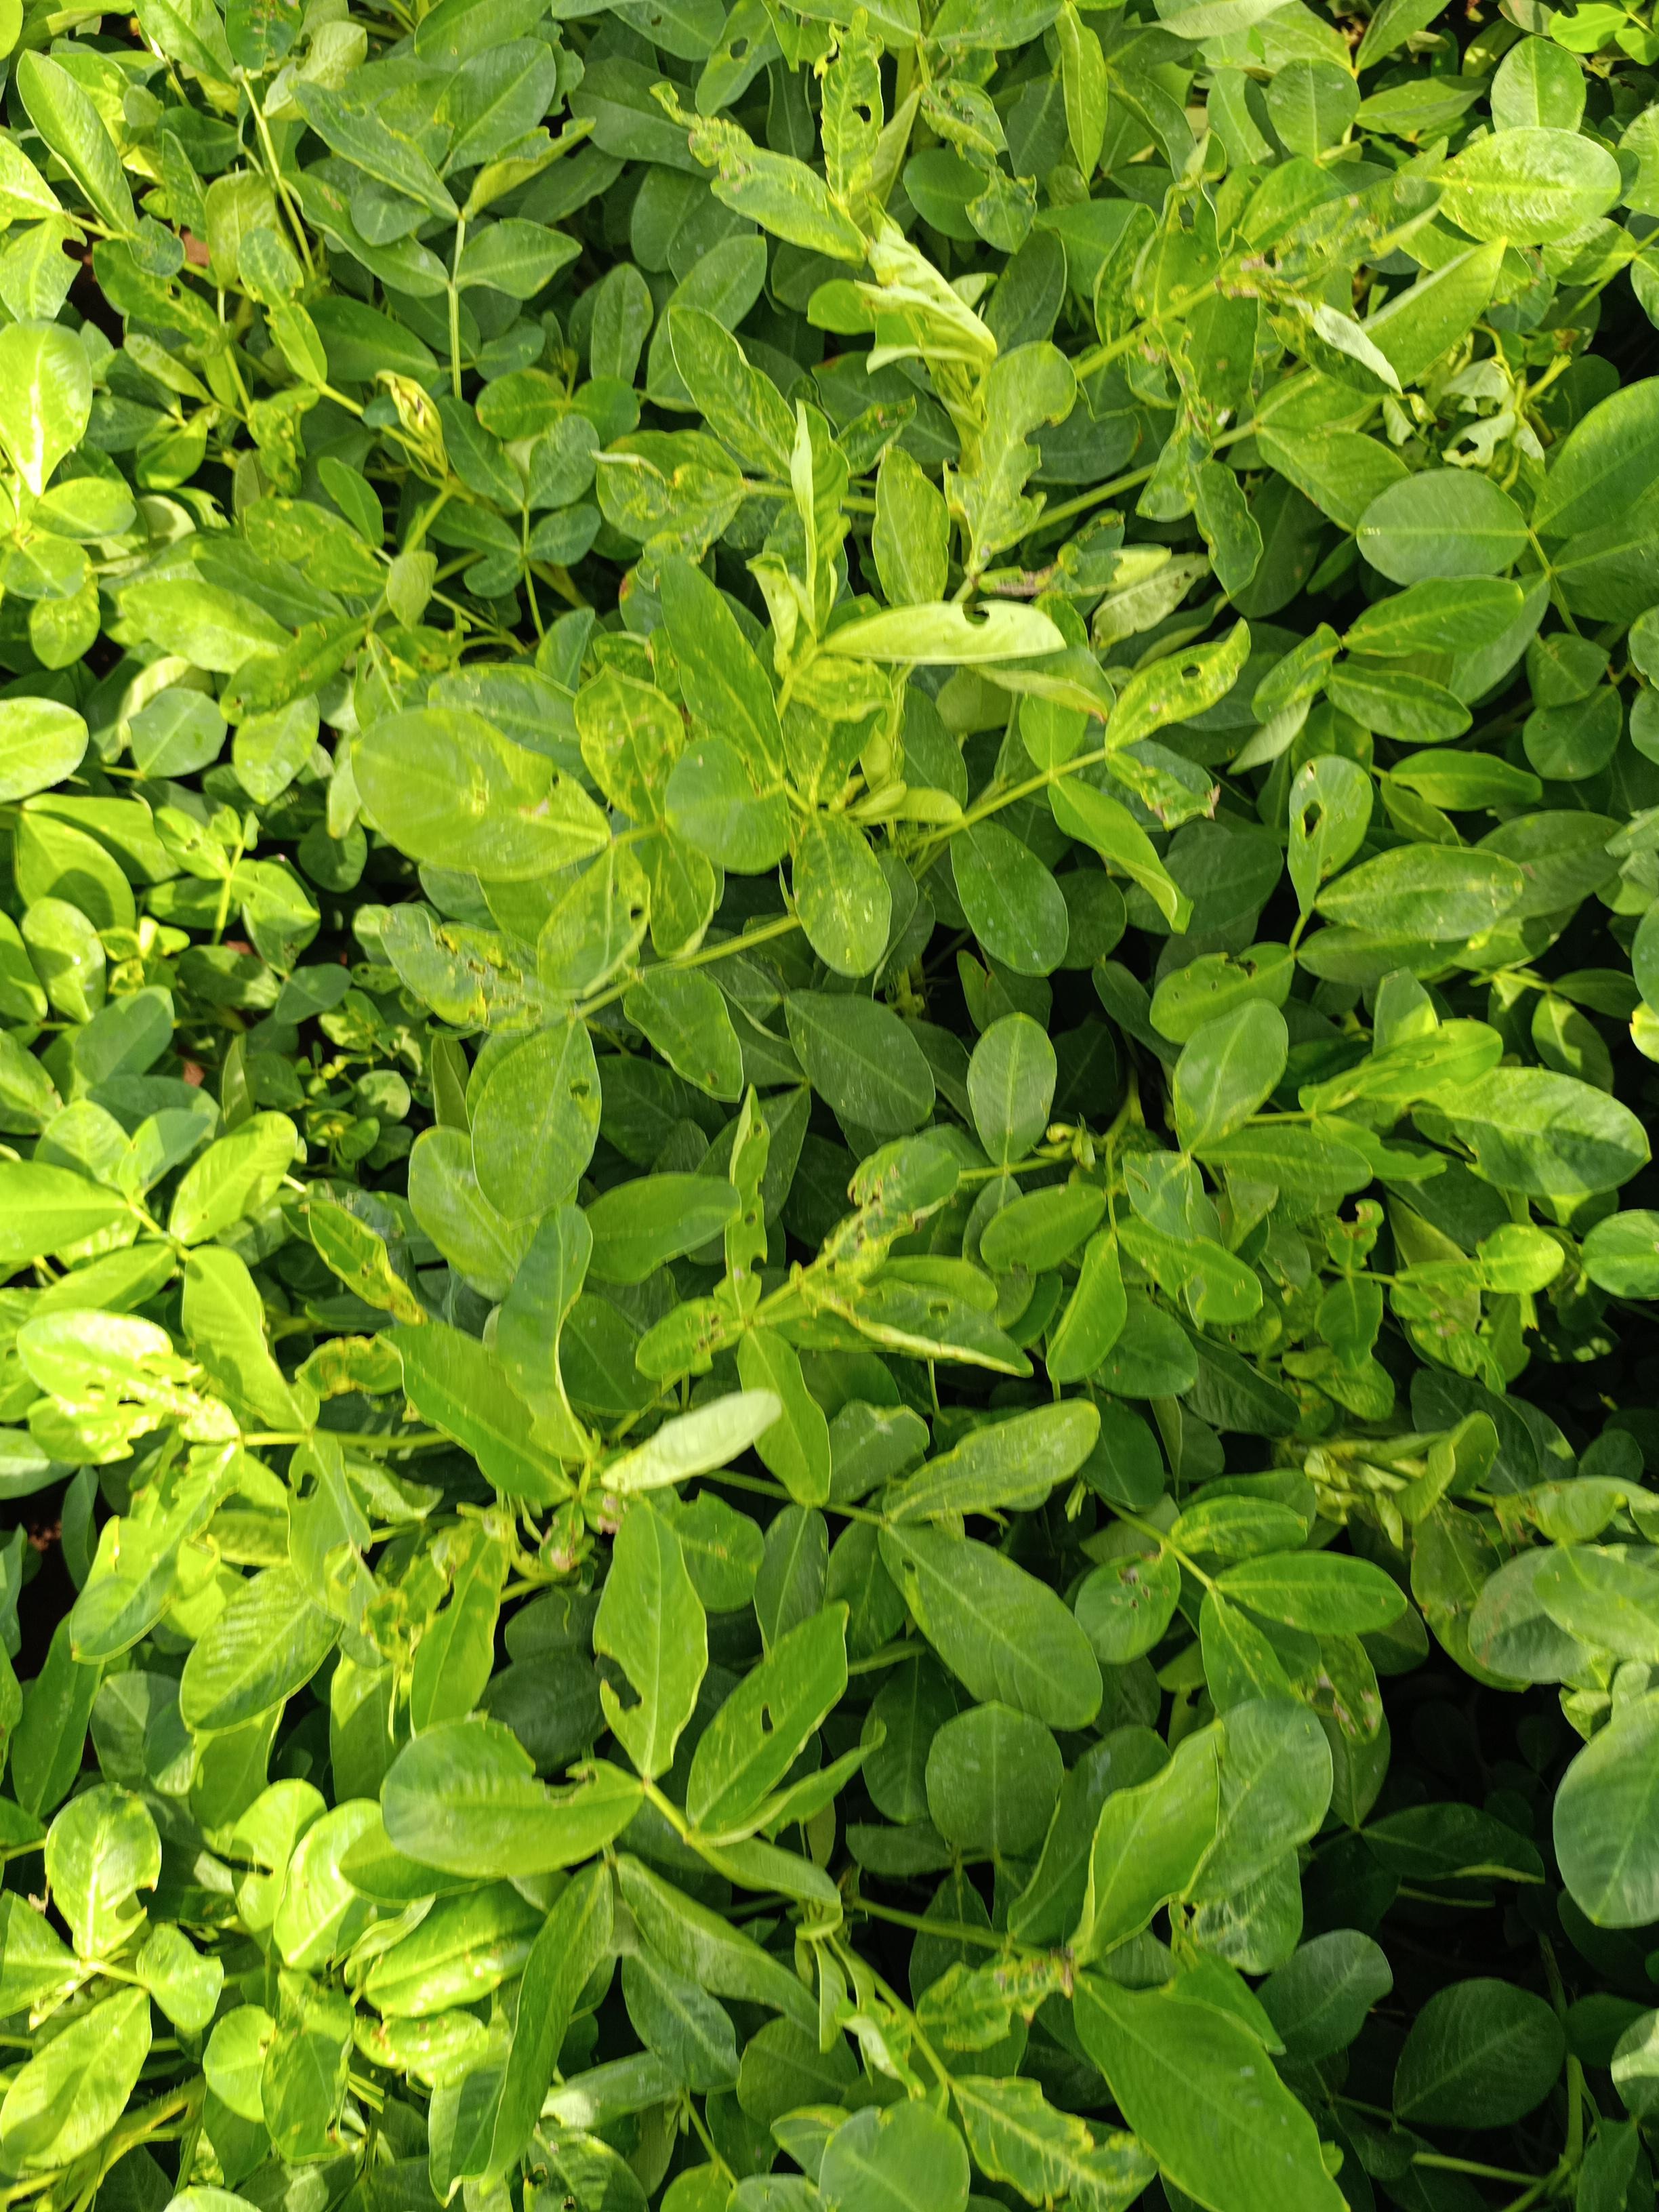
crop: groundnut
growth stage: flowering
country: Kenya
